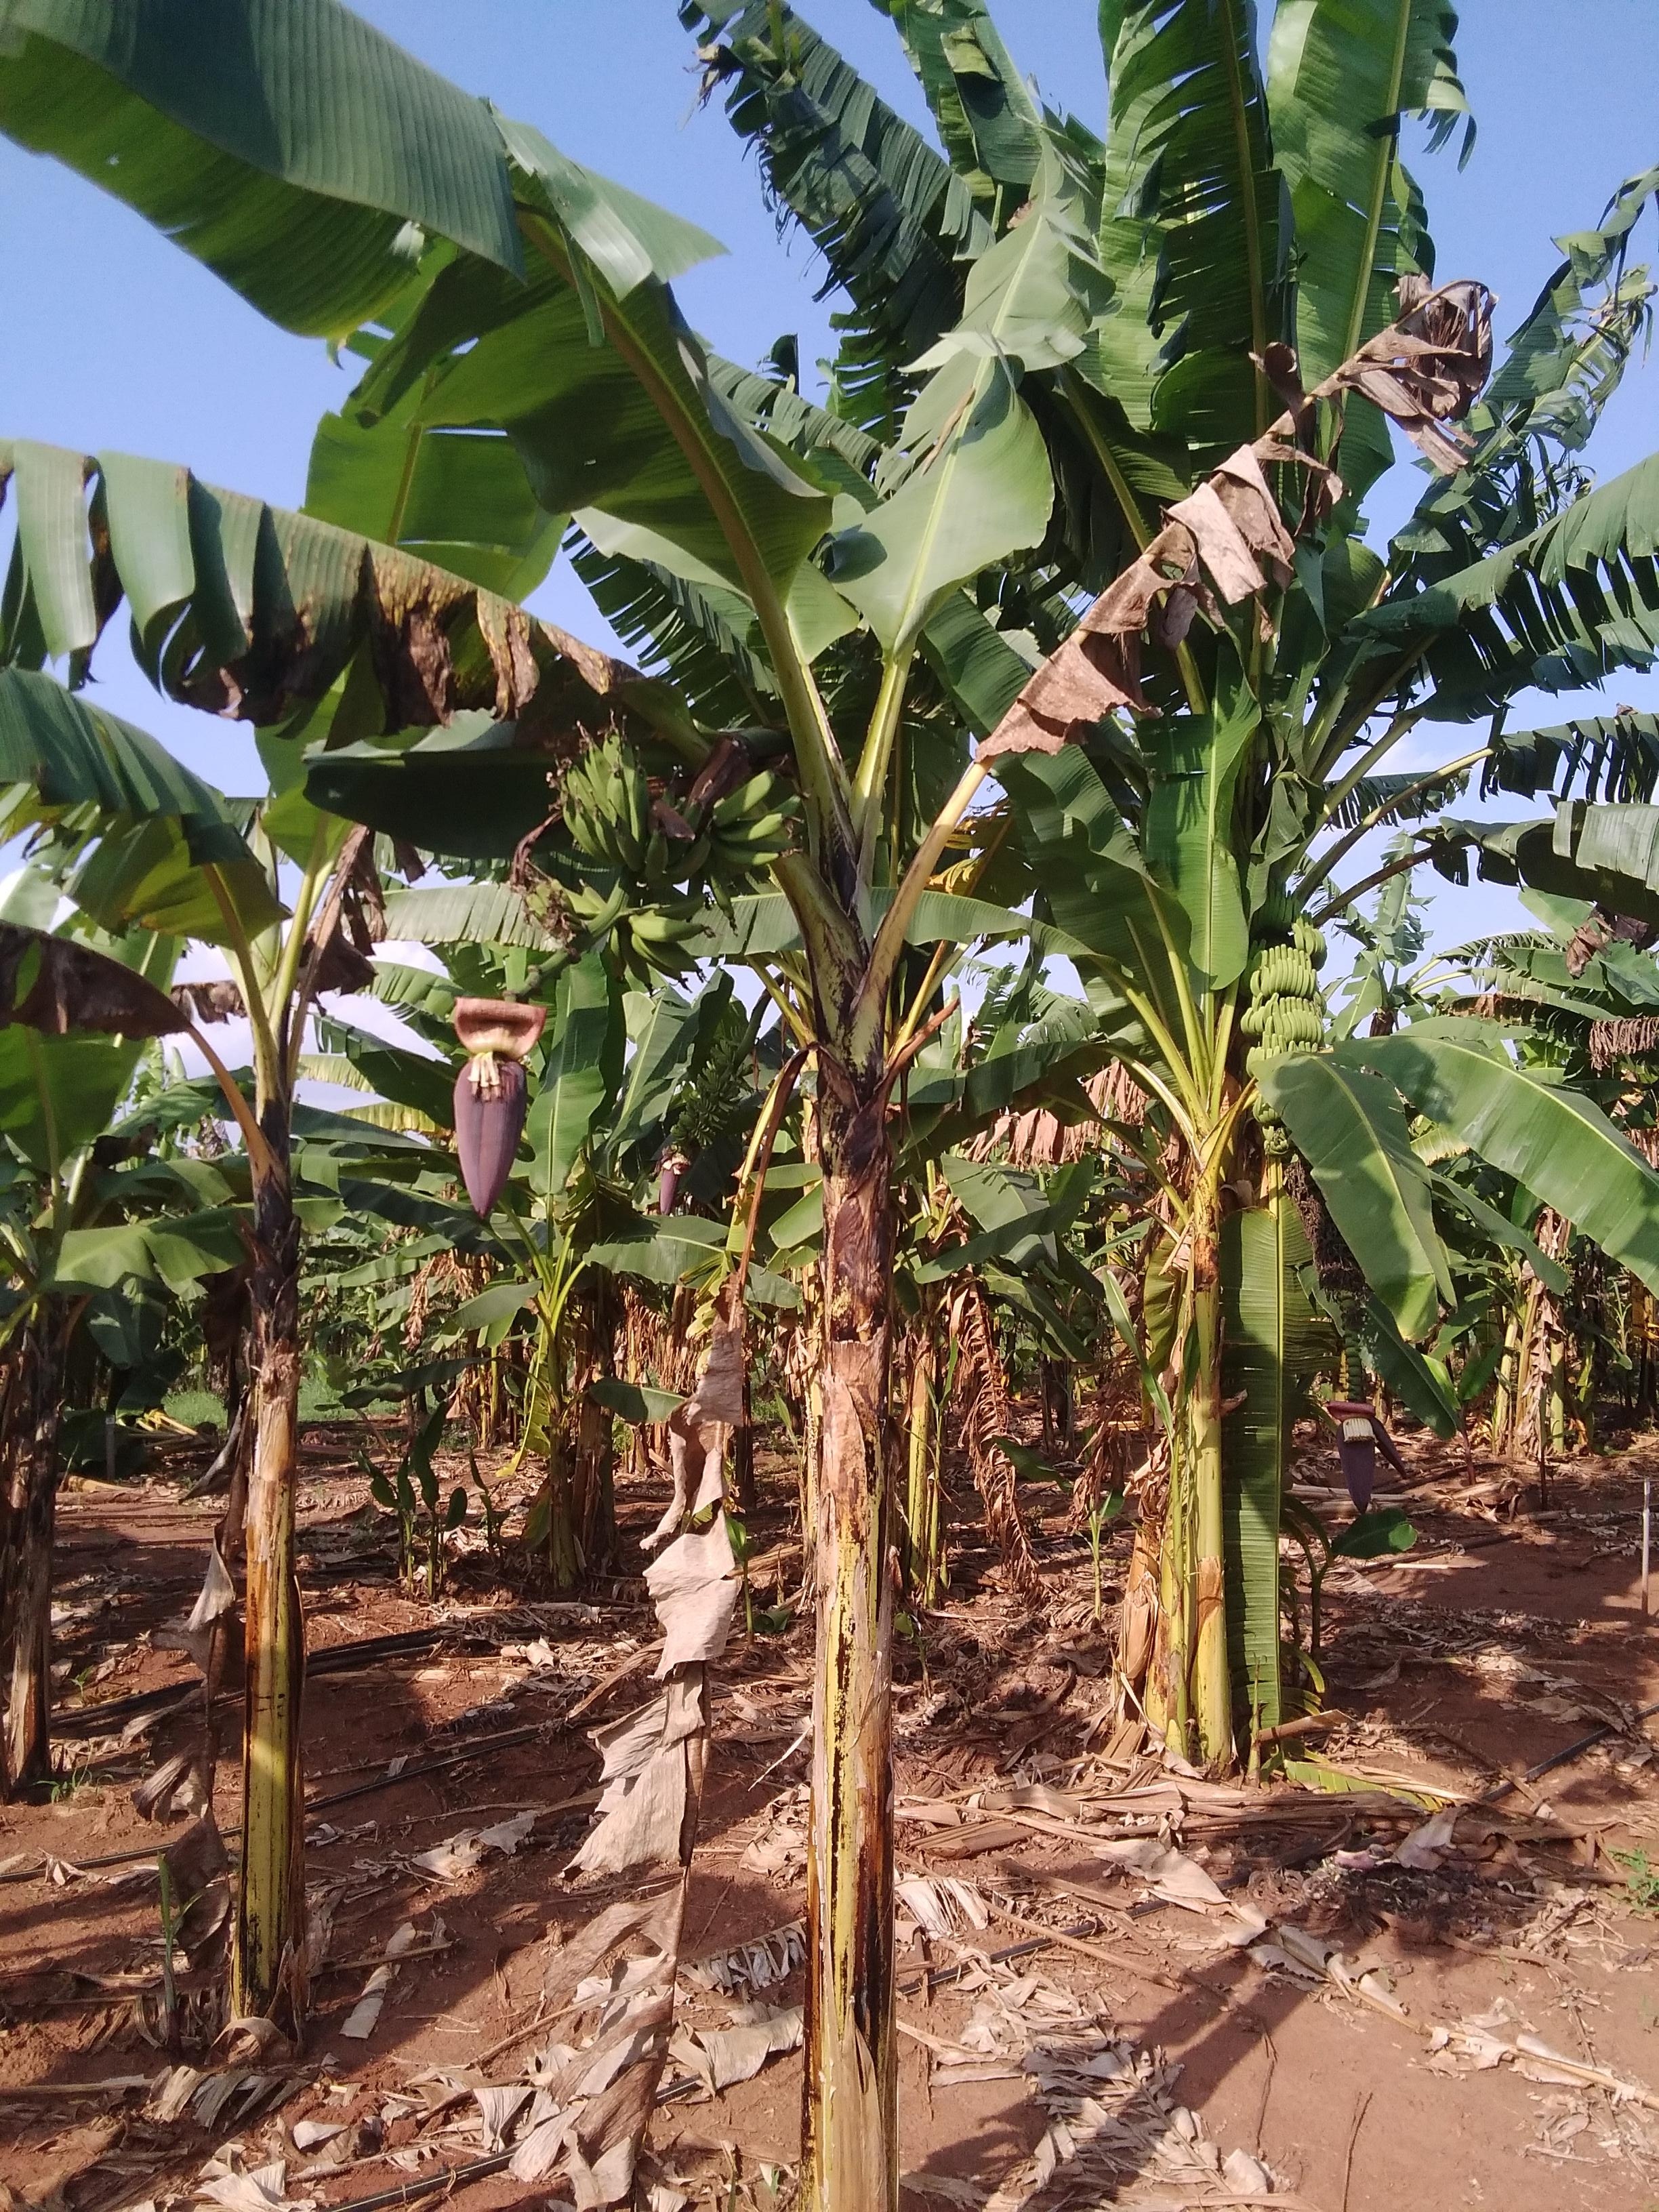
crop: banana
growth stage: development fruit
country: Tanzania
